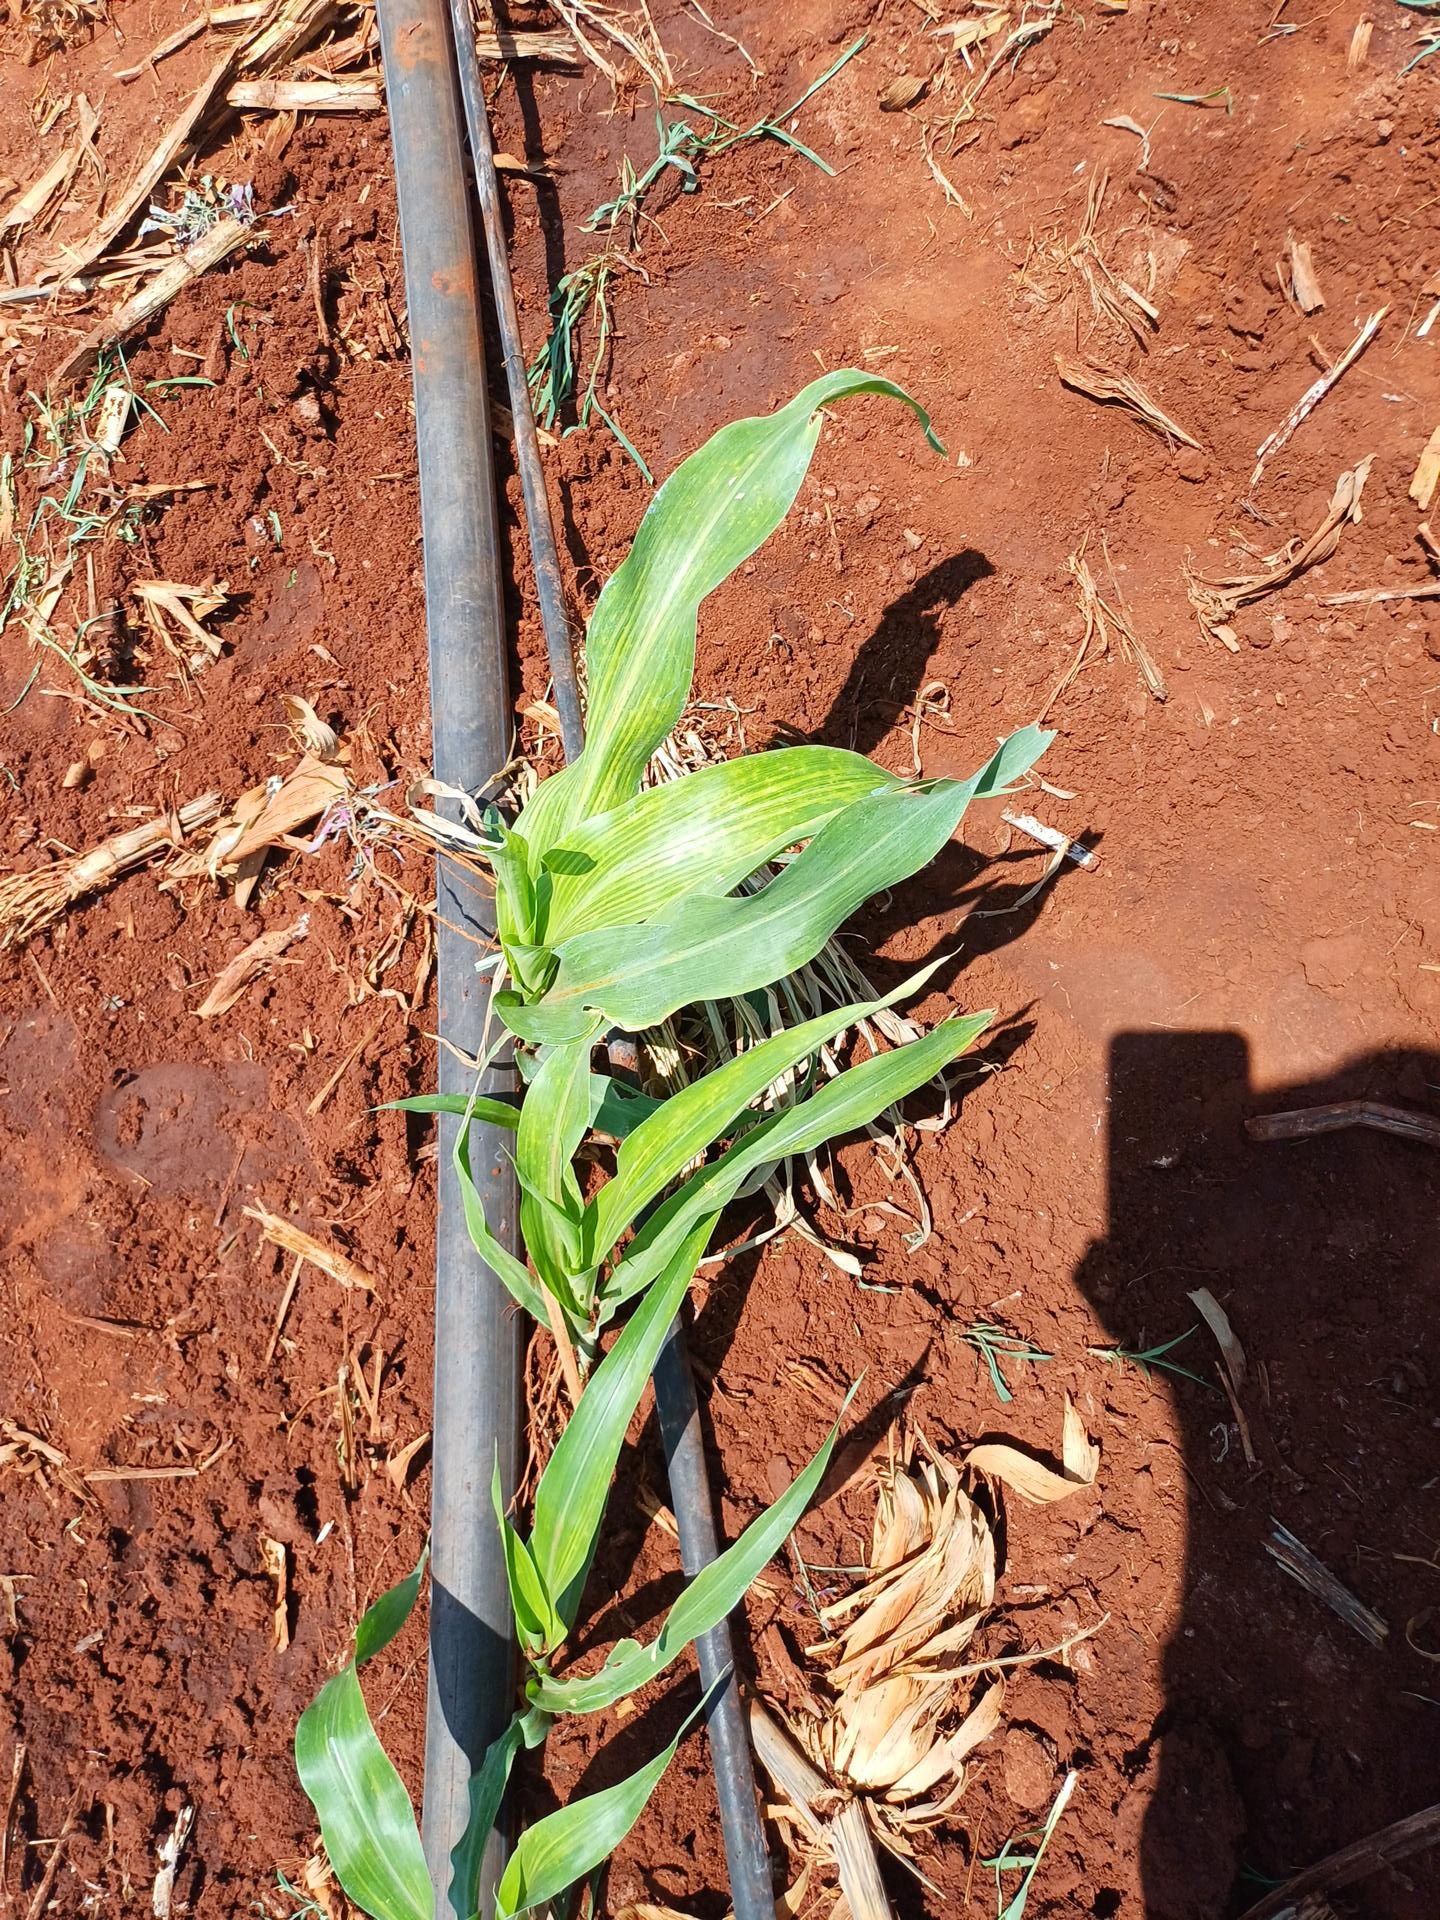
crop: sorghum
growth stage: vegetative
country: Kenya
